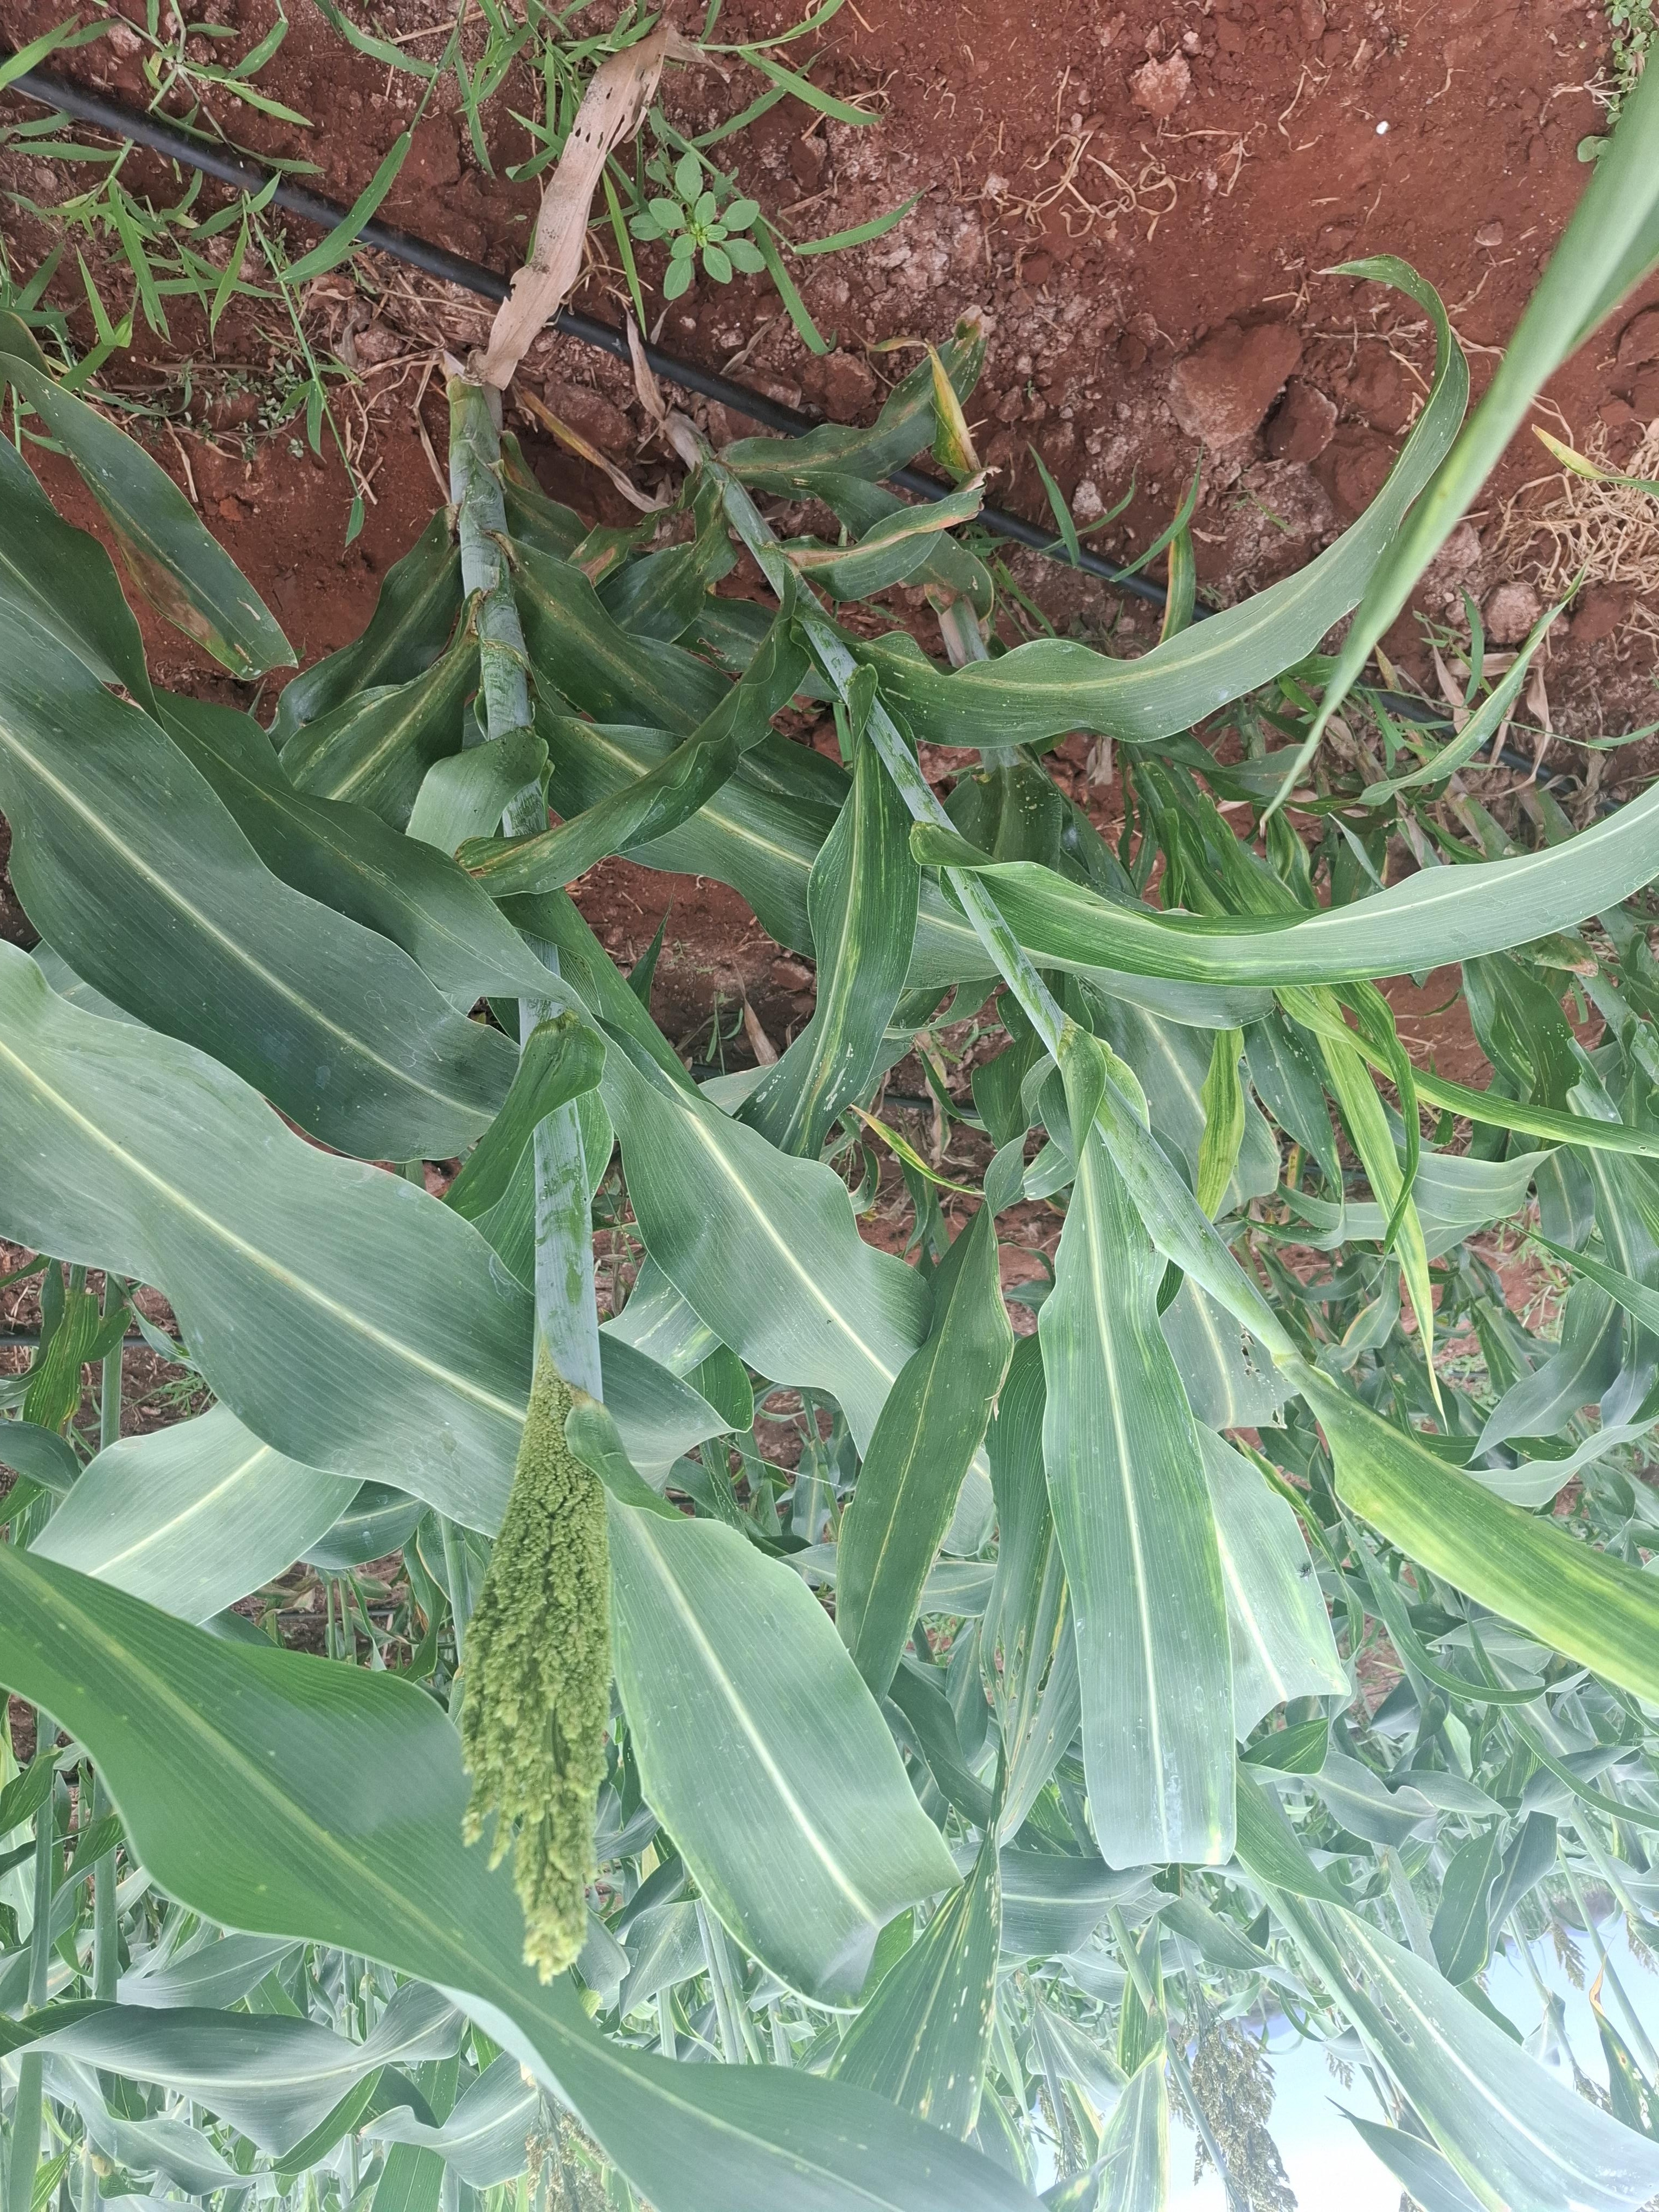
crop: sorghum
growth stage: heading tuber
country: Kenya
